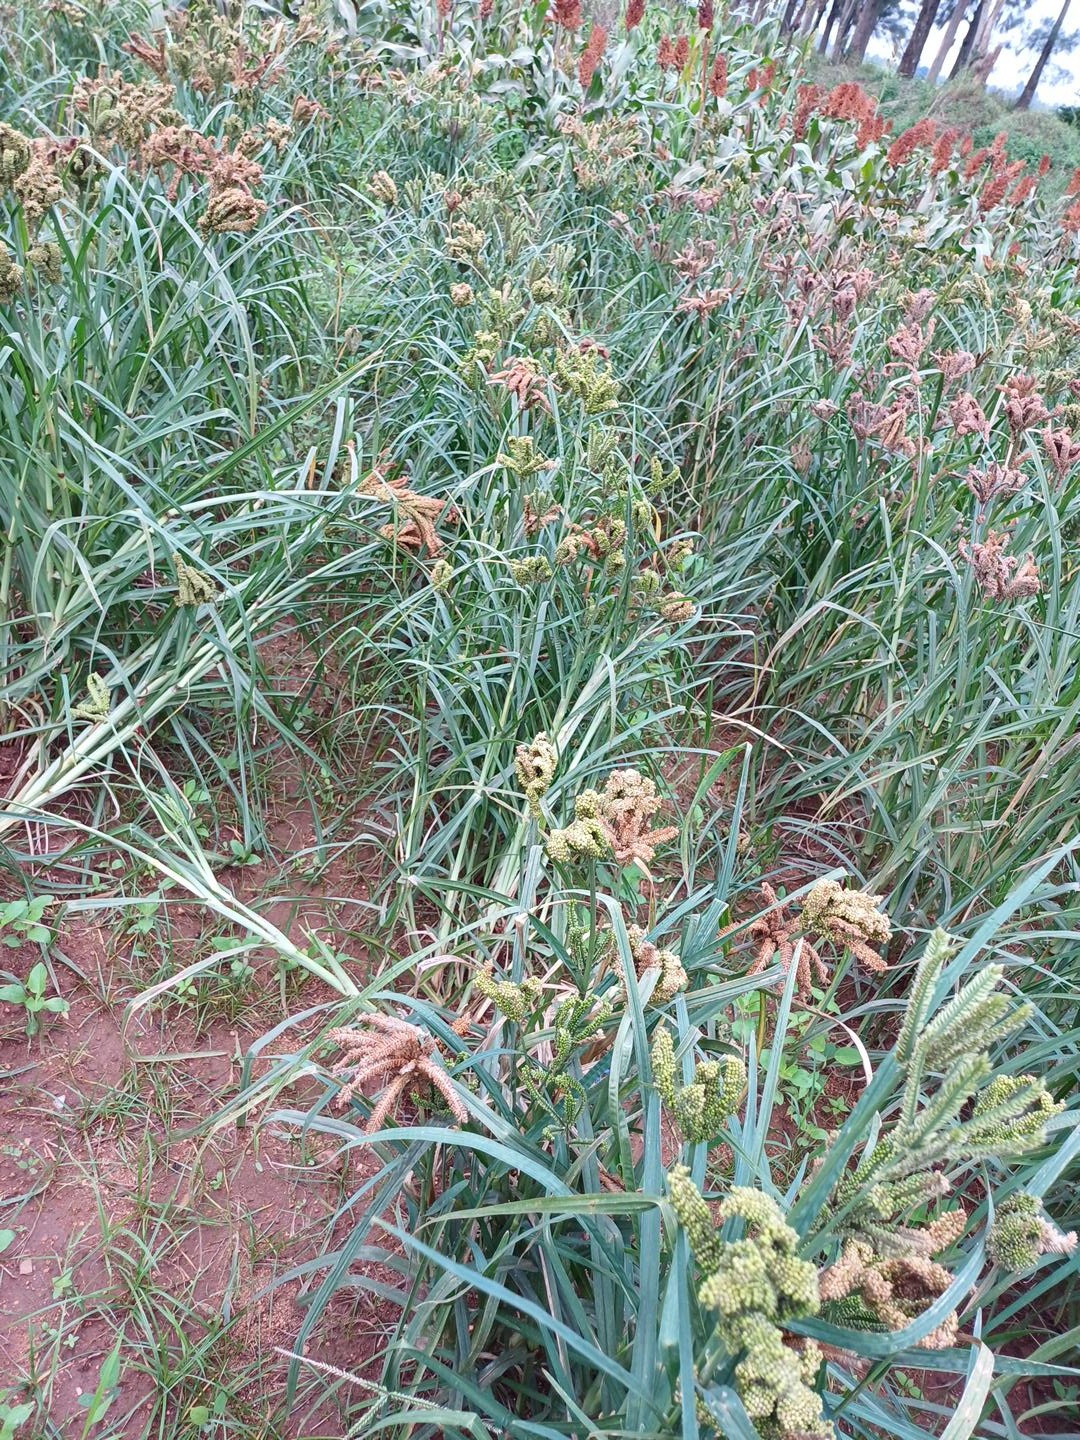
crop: finger millet
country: Kenya
